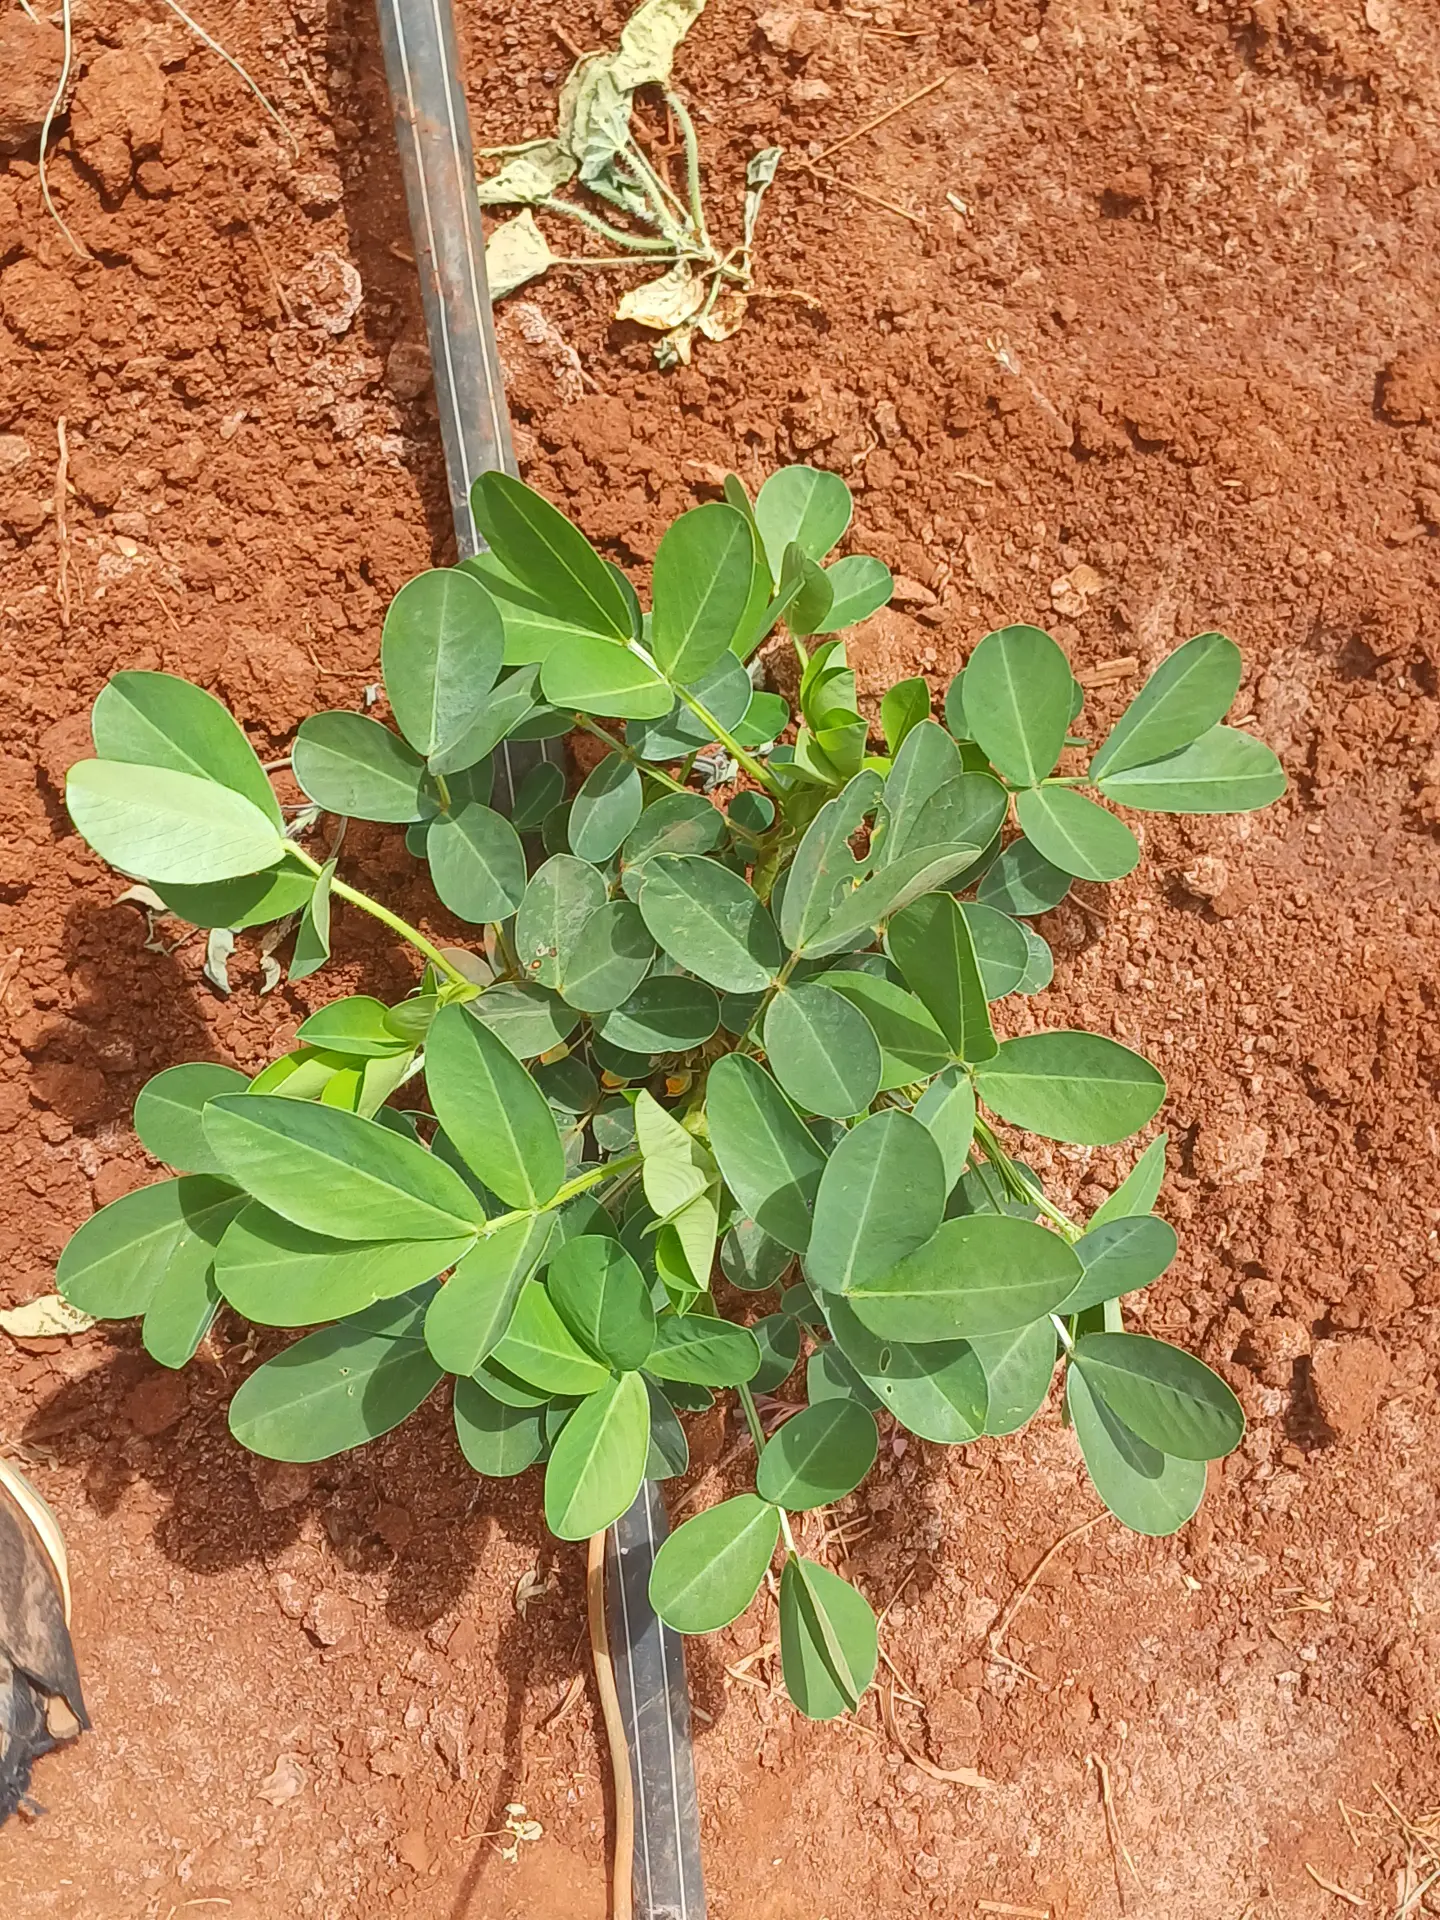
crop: groundnut
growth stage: vegetative
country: Kenya
